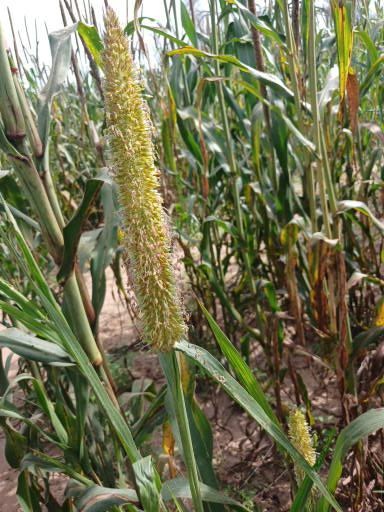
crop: pearl millet
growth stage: flowering
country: Senegal
